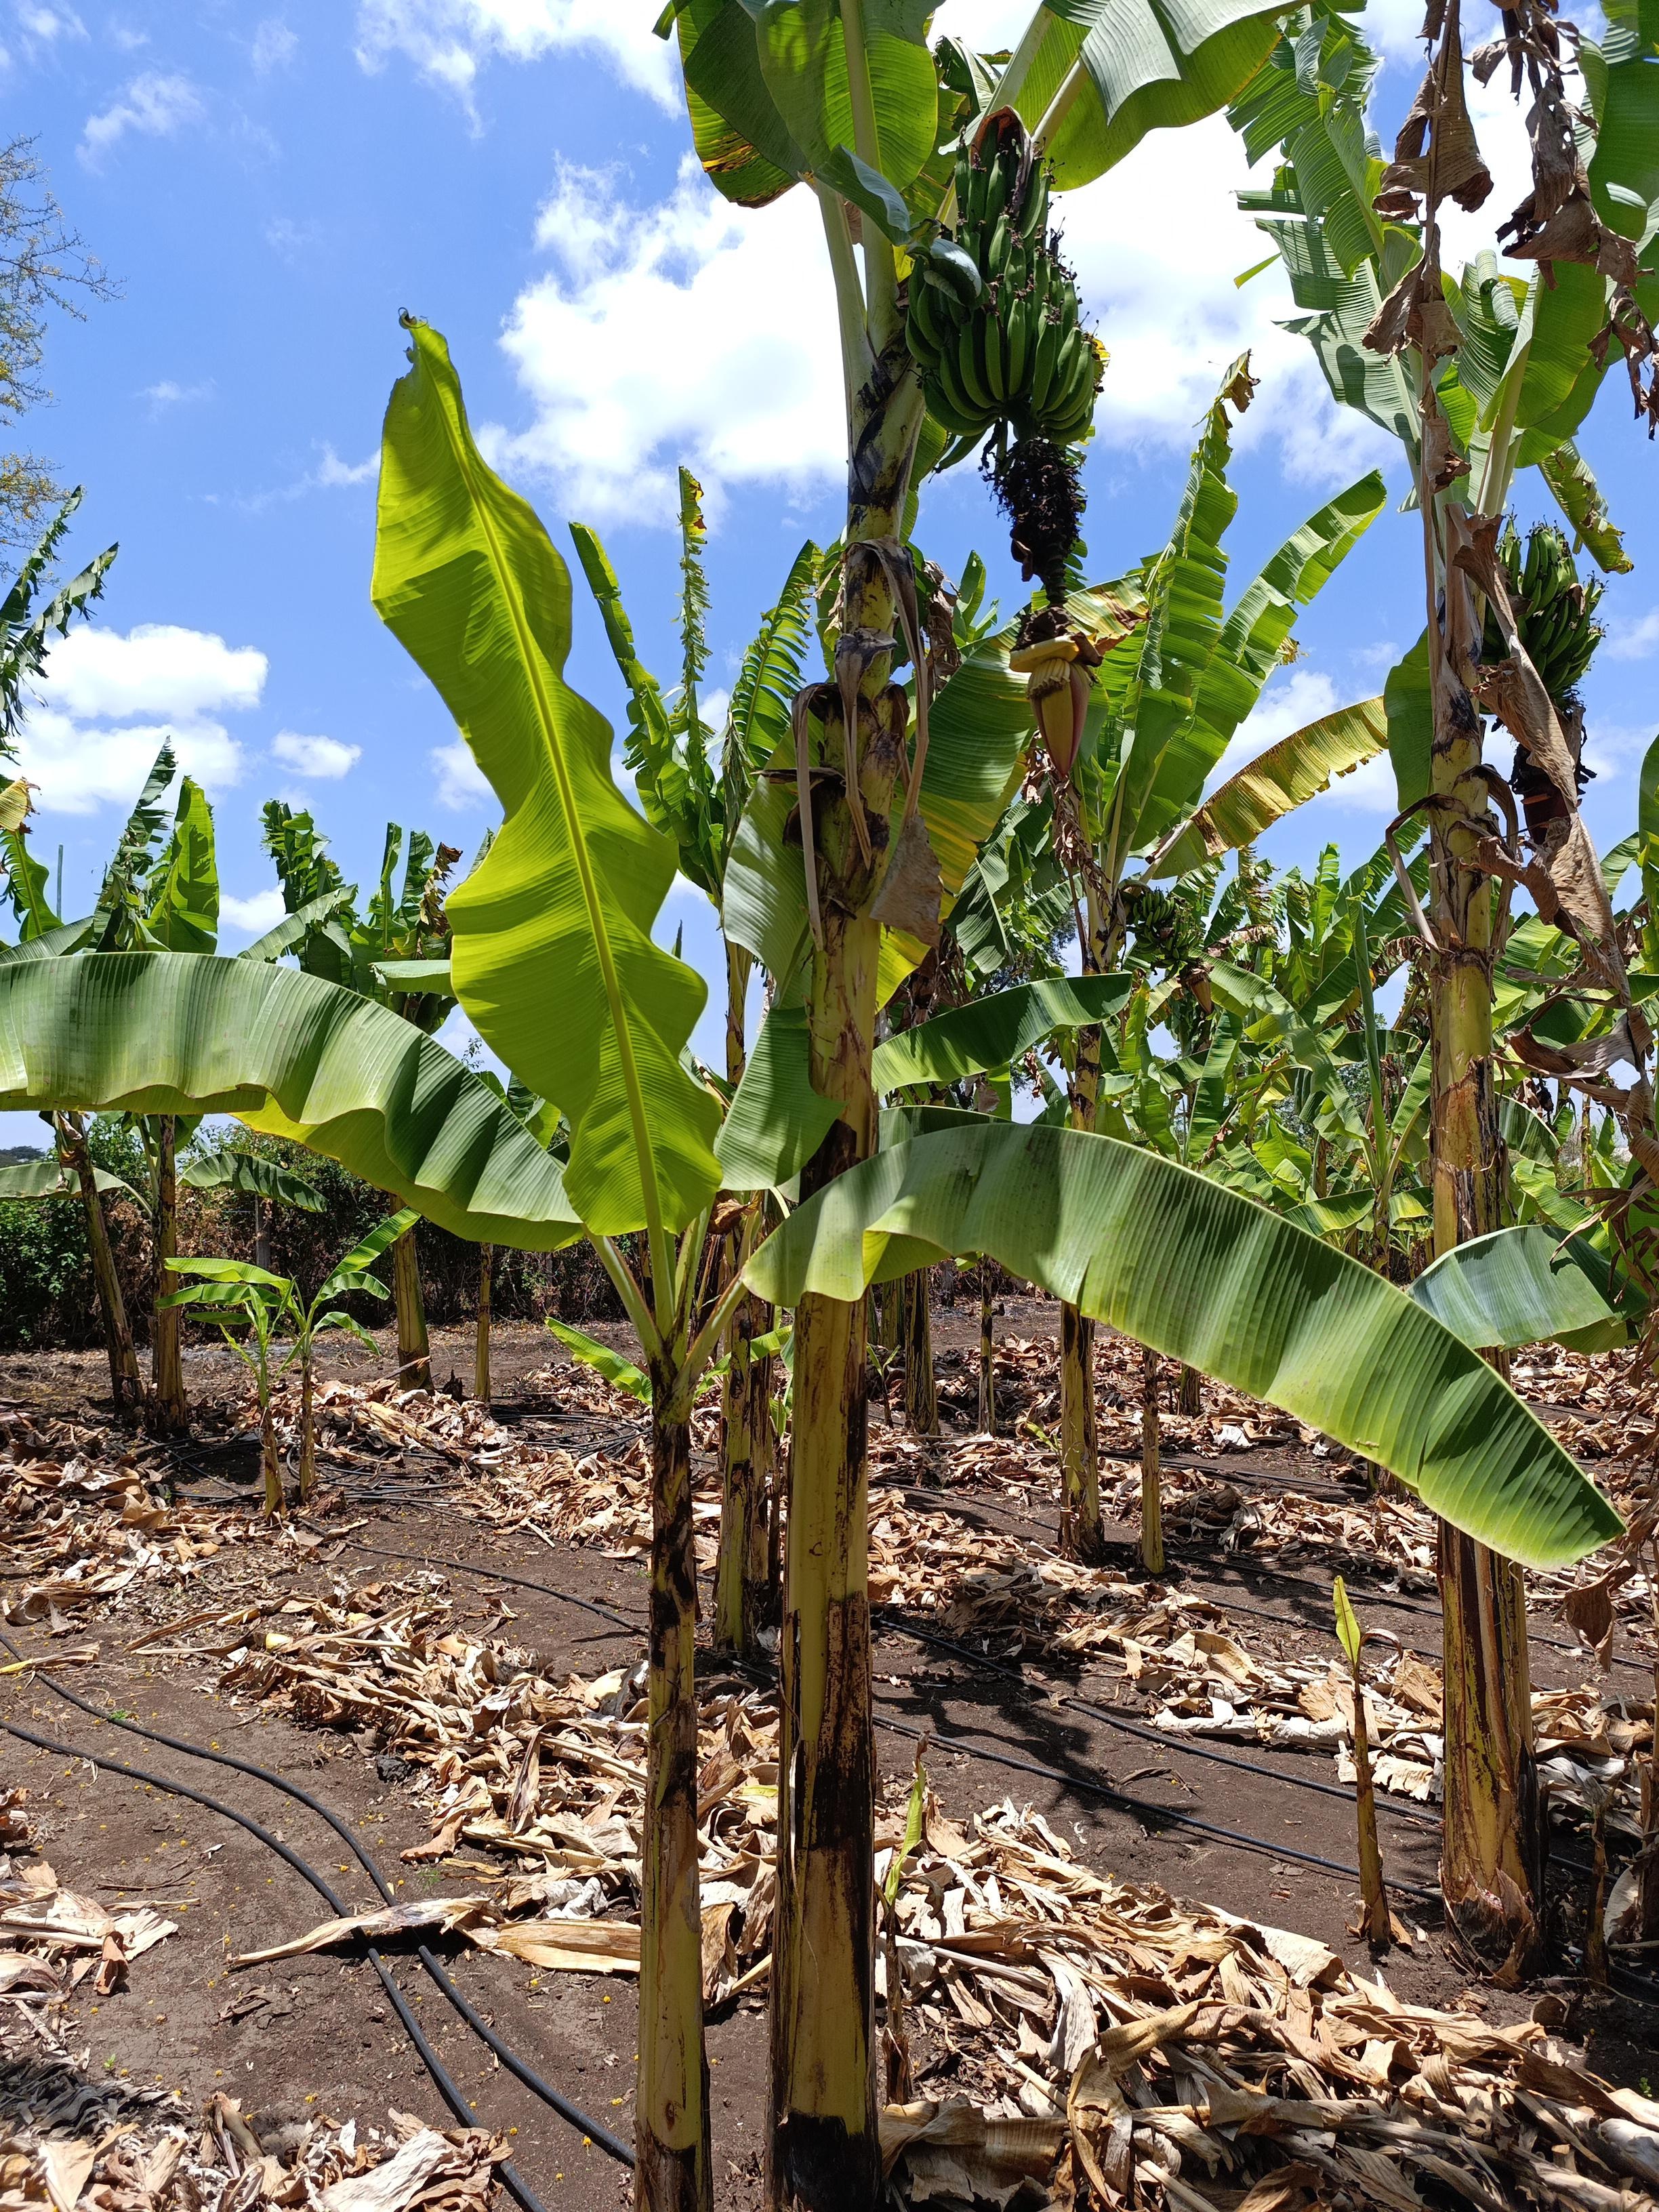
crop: banana
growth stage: development fruit
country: Tanzania
